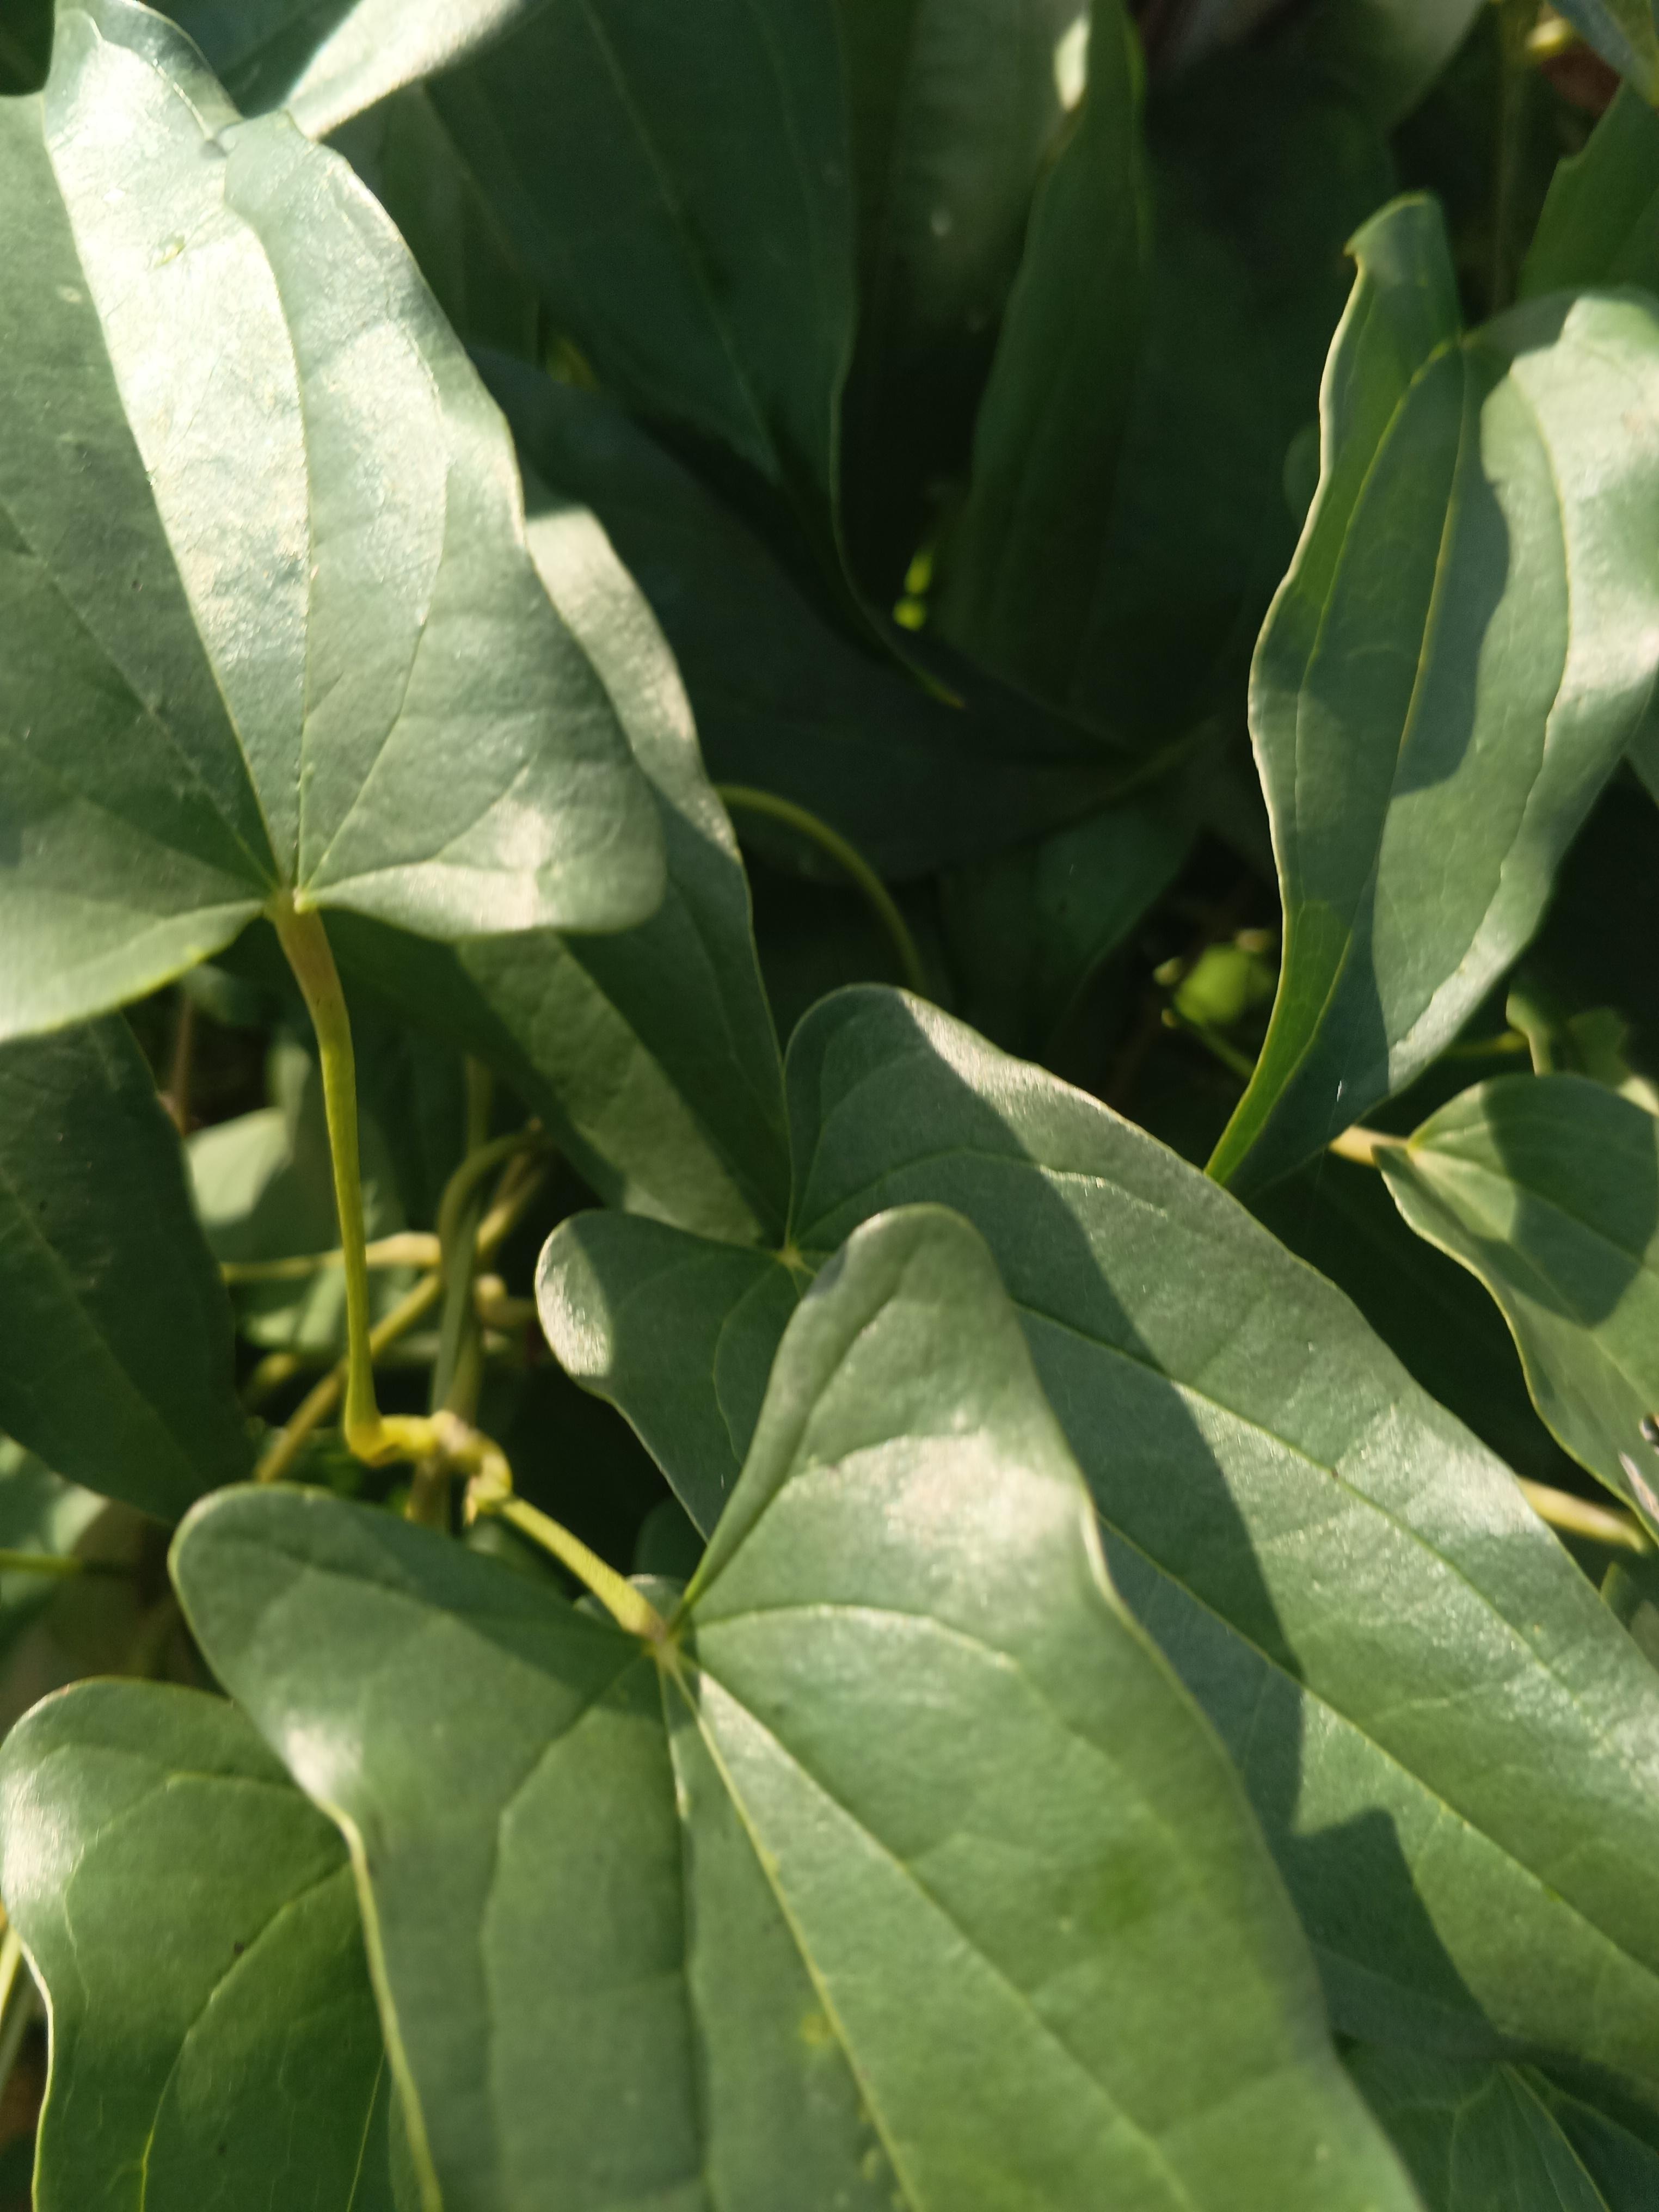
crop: yam
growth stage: vegetative
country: Nigeria
